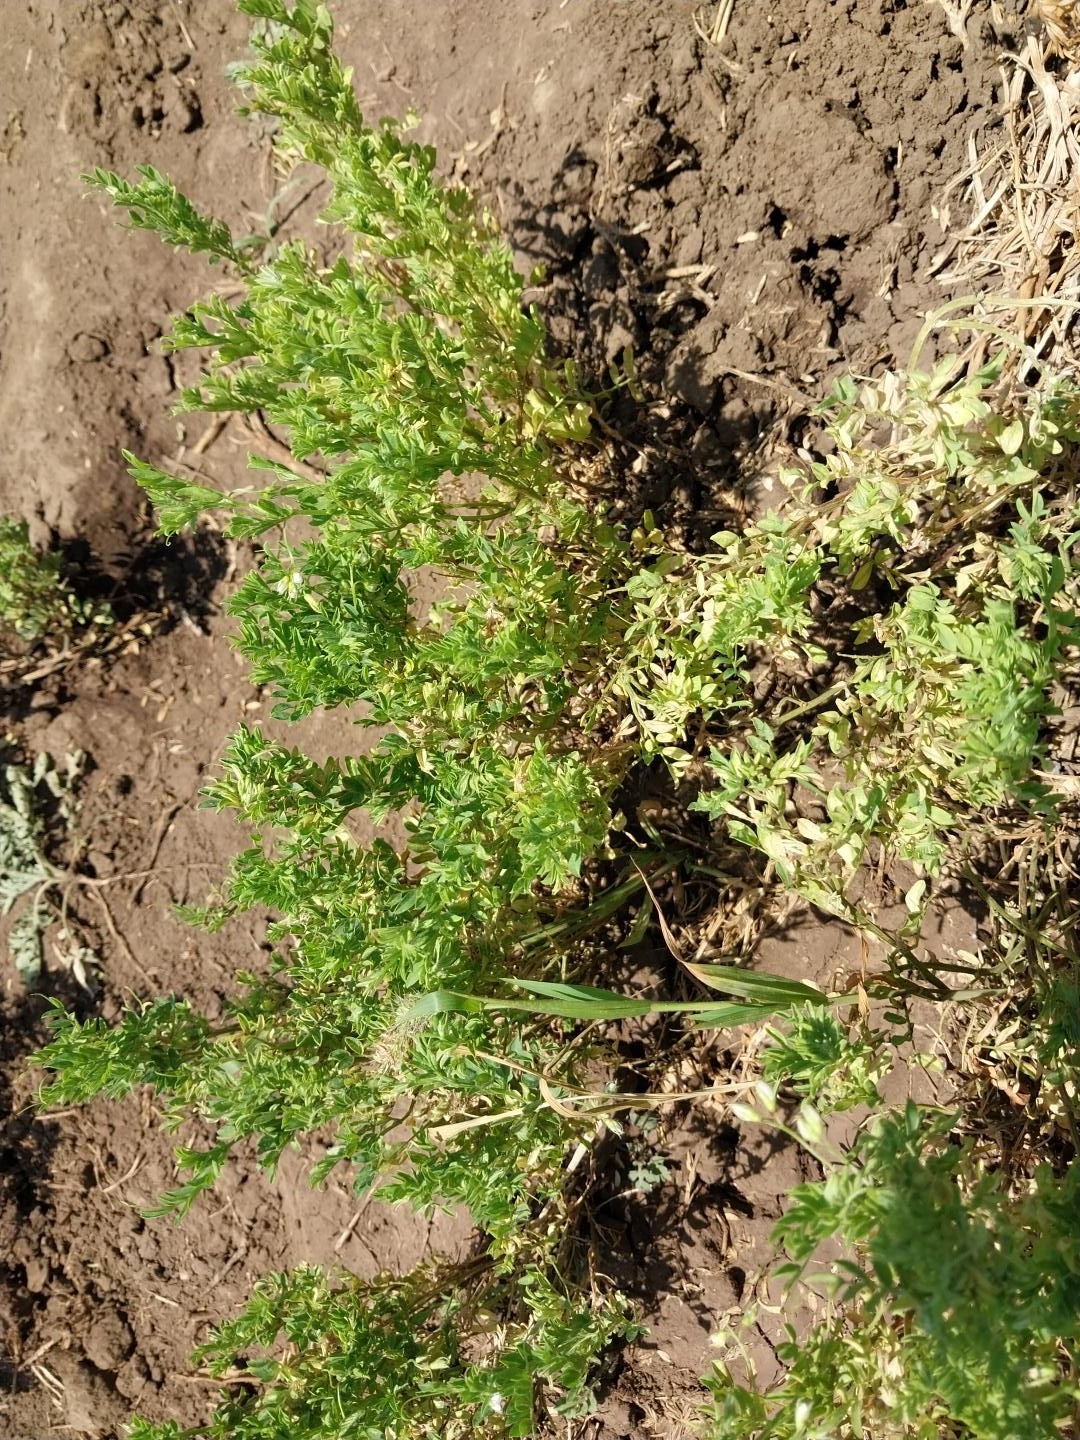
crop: lentil
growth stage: flowering
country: Tanzania
